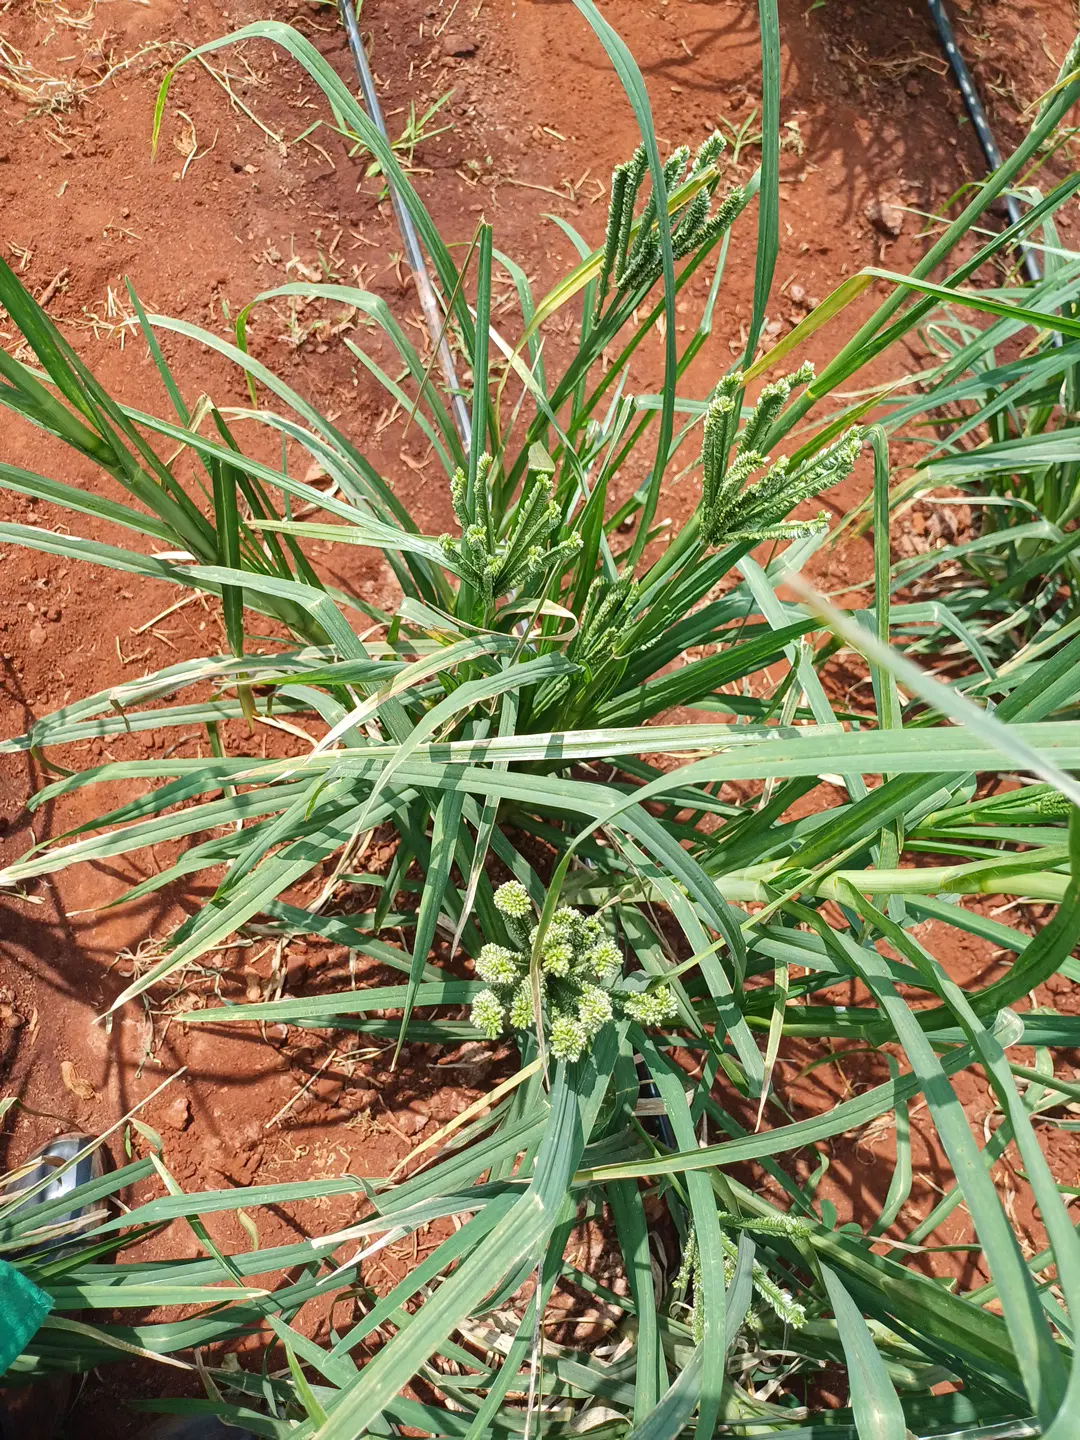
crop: finger millet
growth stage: filling grain
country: Kenya
